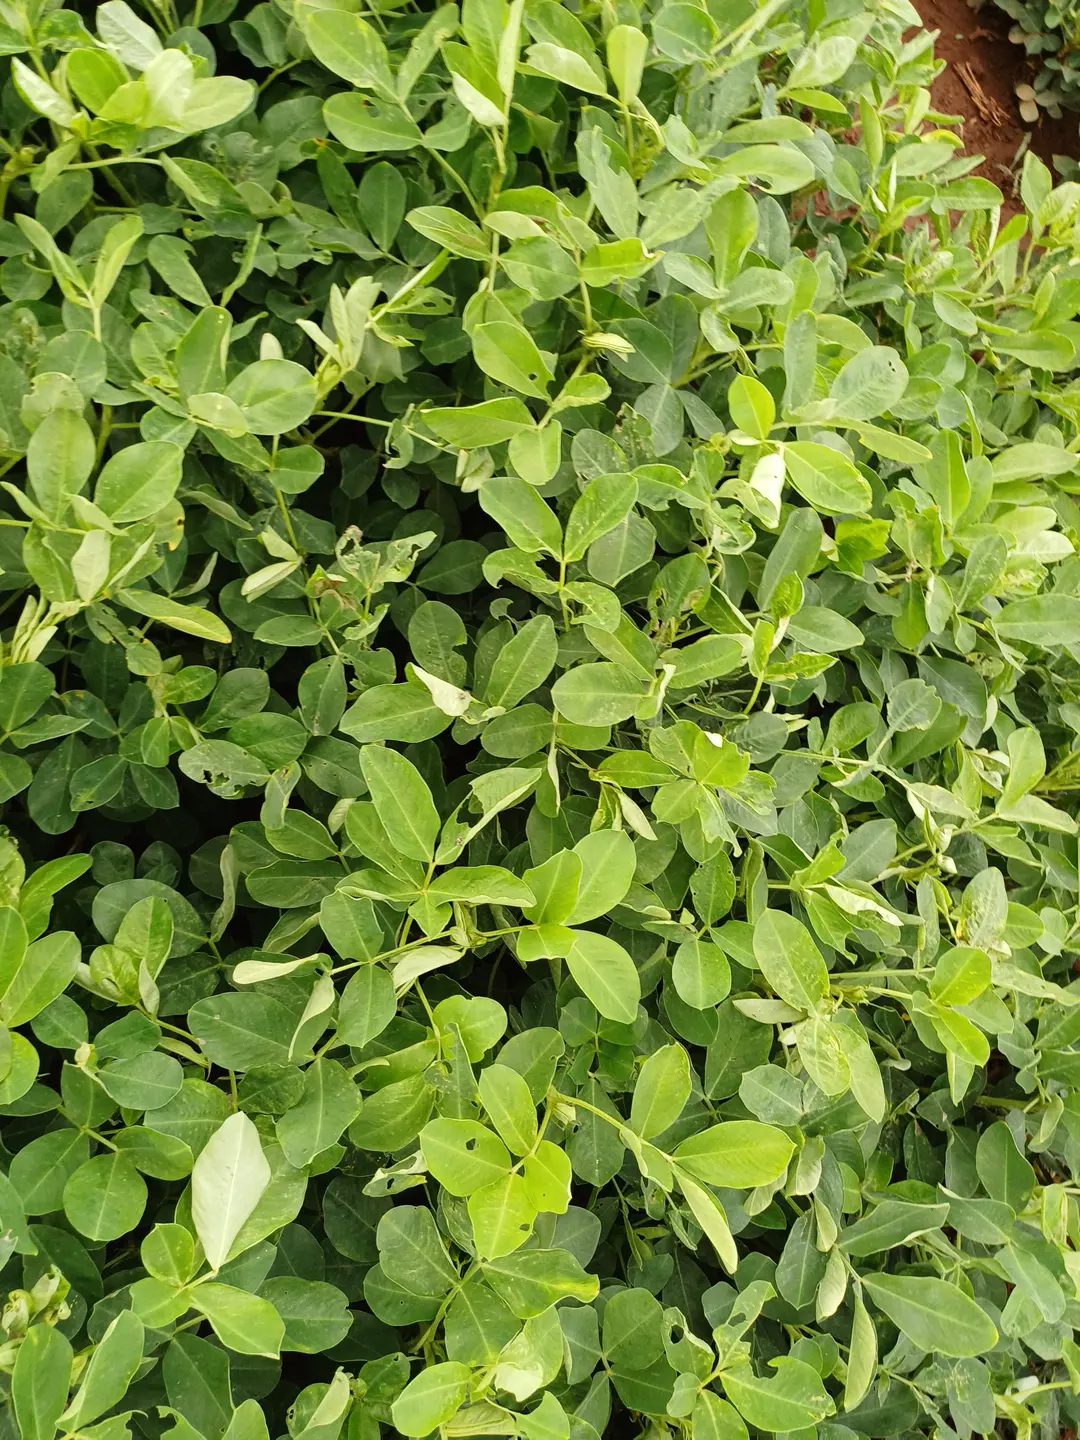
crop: groundnut
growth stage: flowering
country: Kenya
